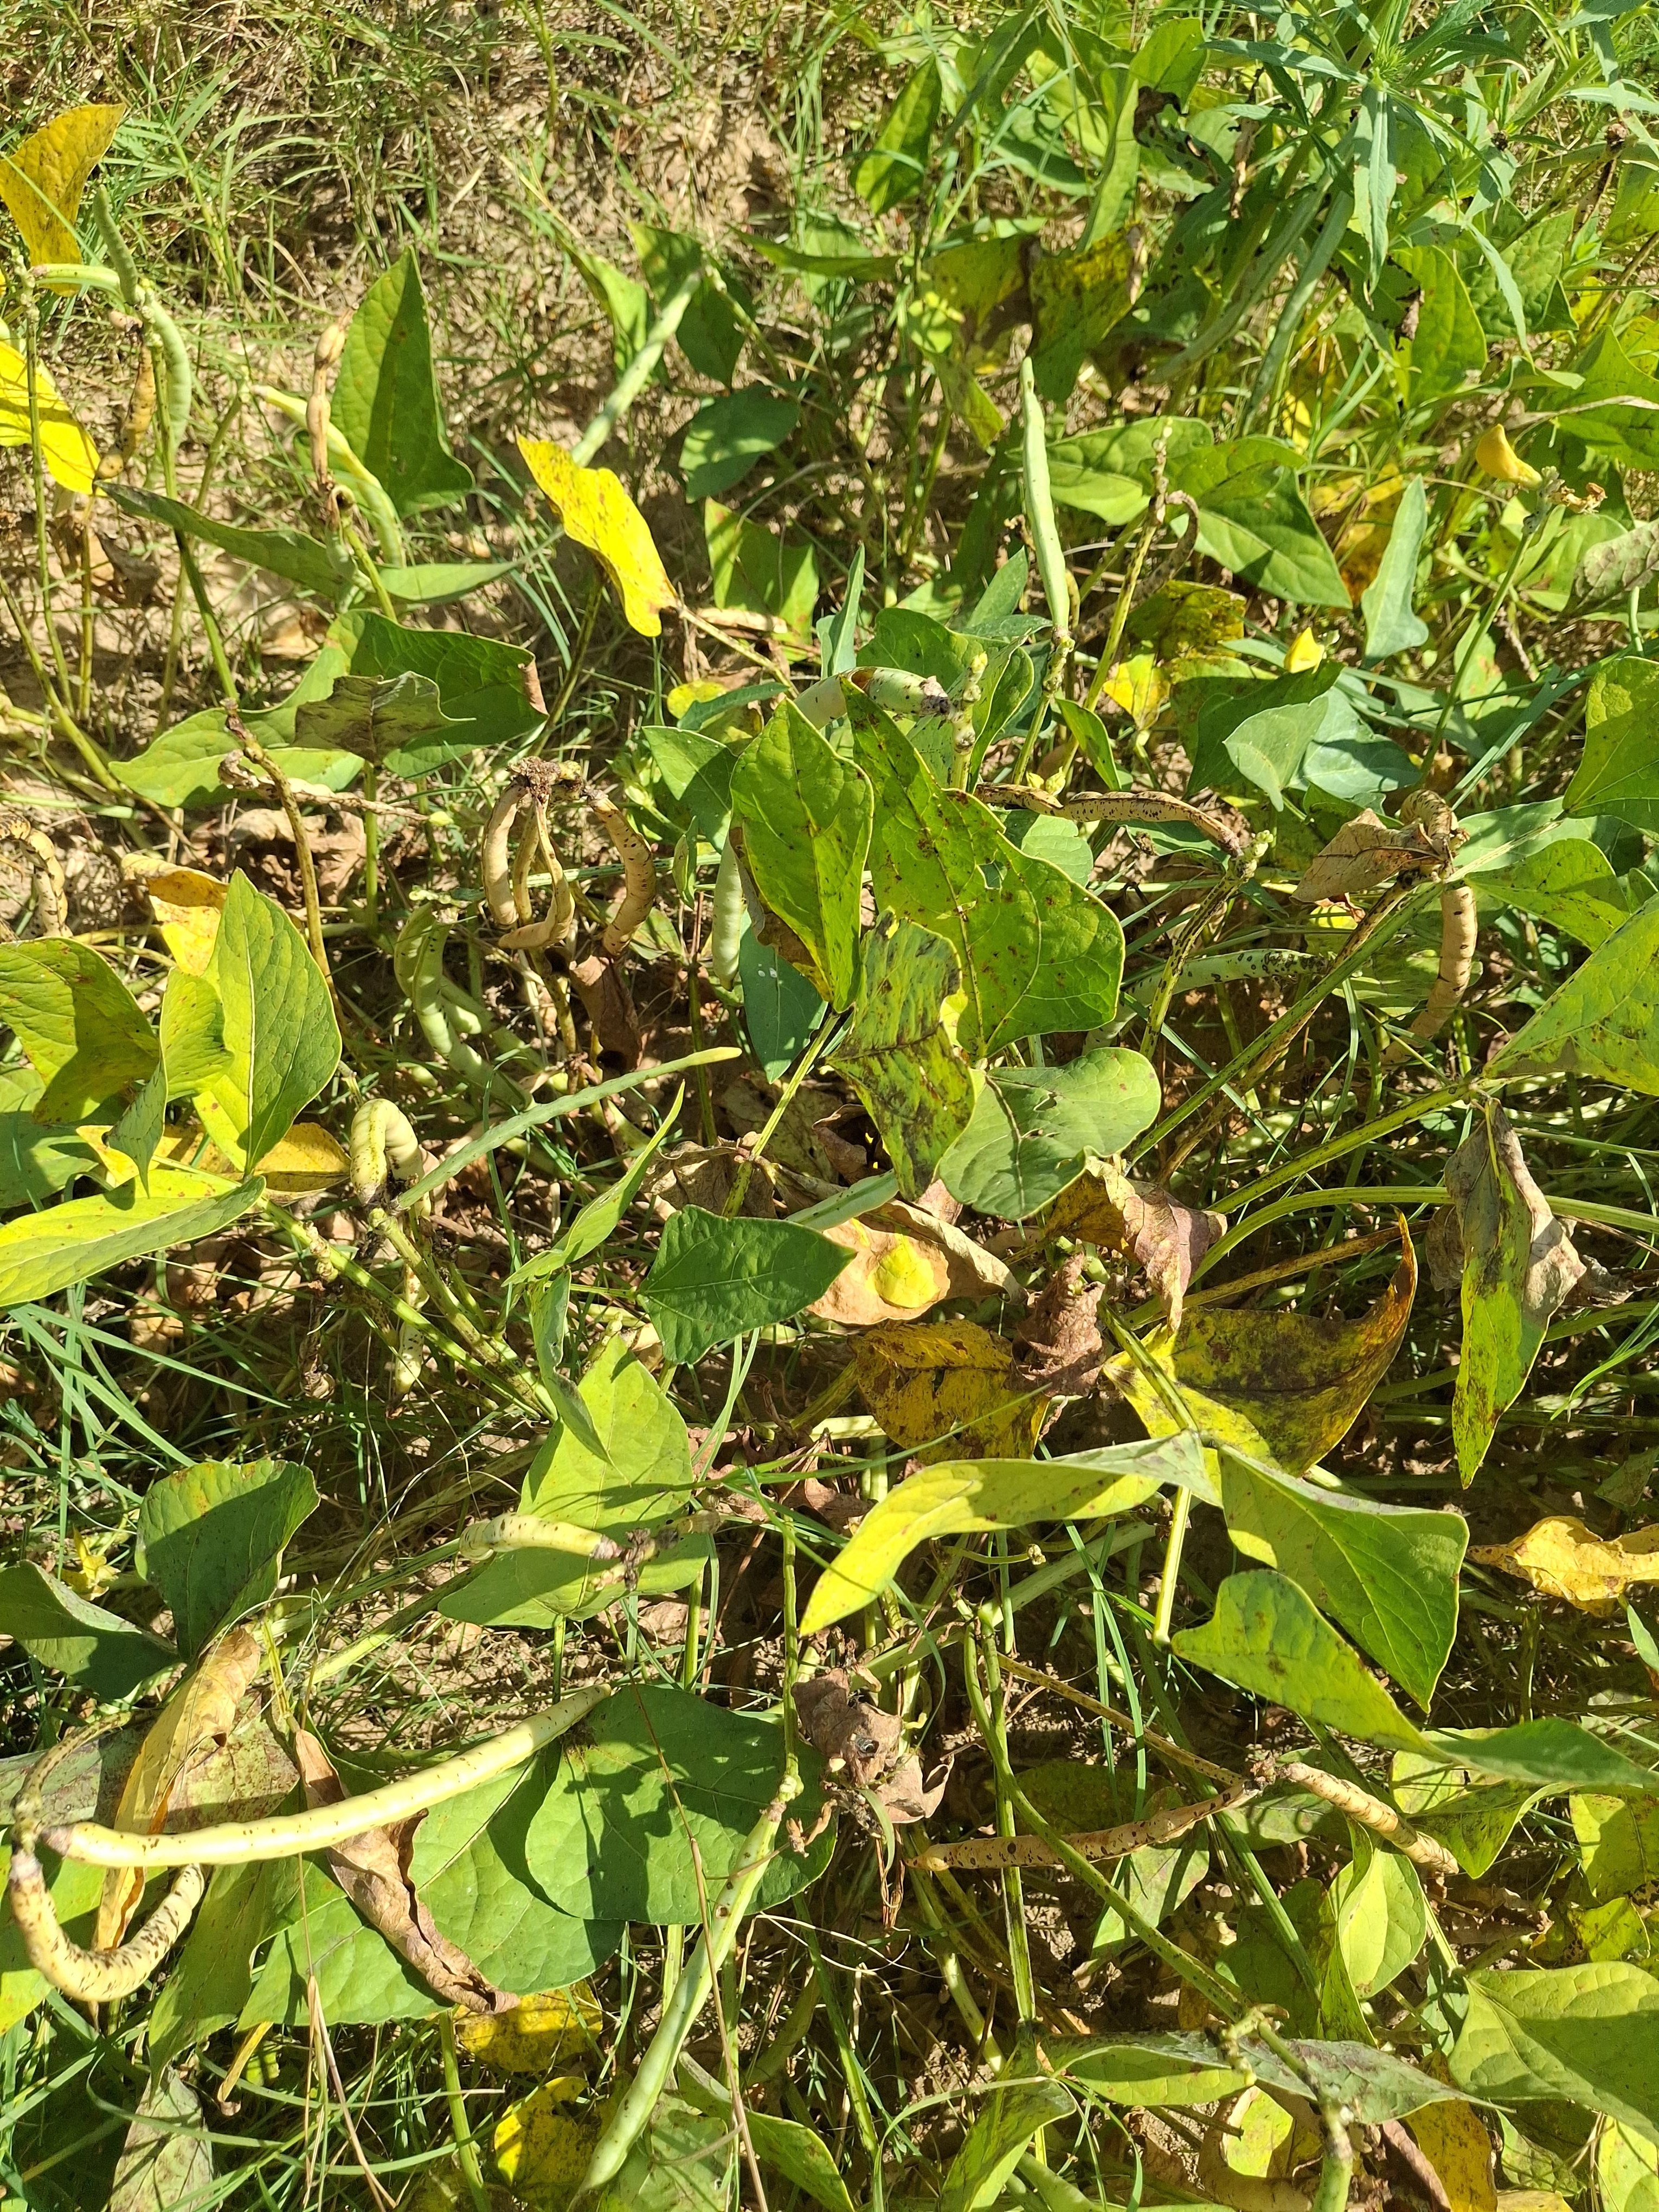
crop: cowpea
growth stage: maturity
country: Nigeria
